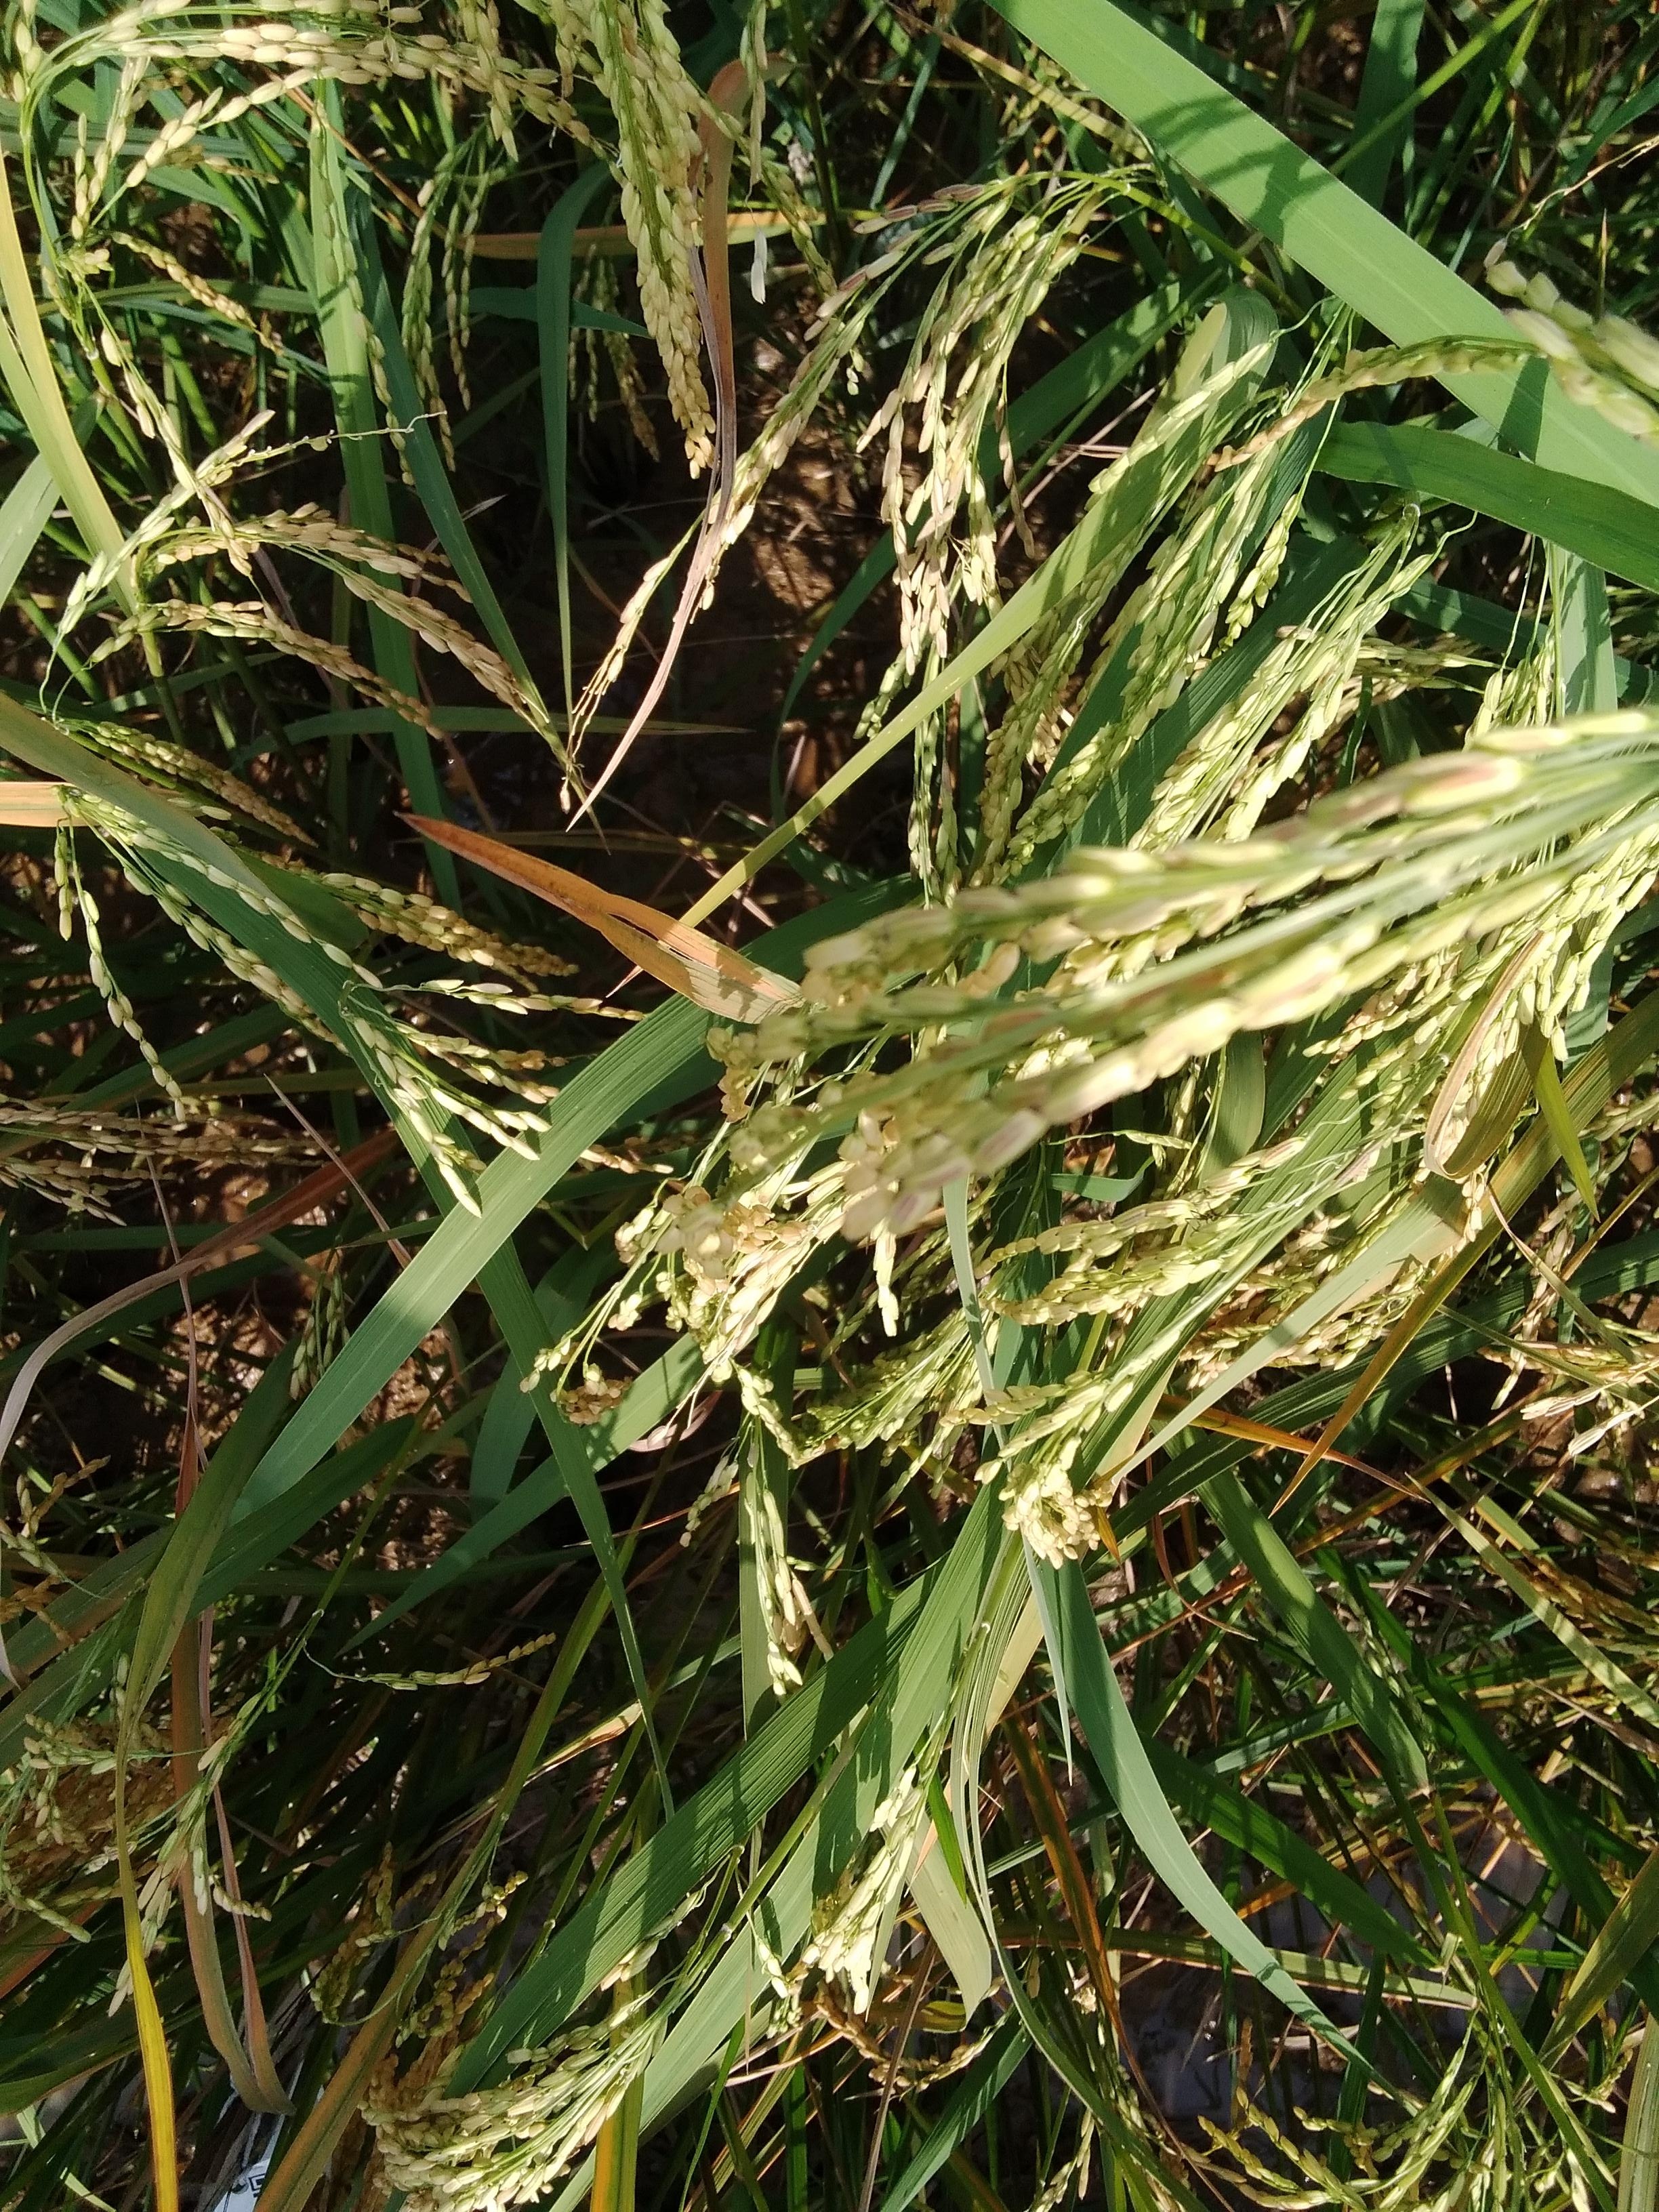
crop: rice
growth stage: ripening
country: Nigeria
